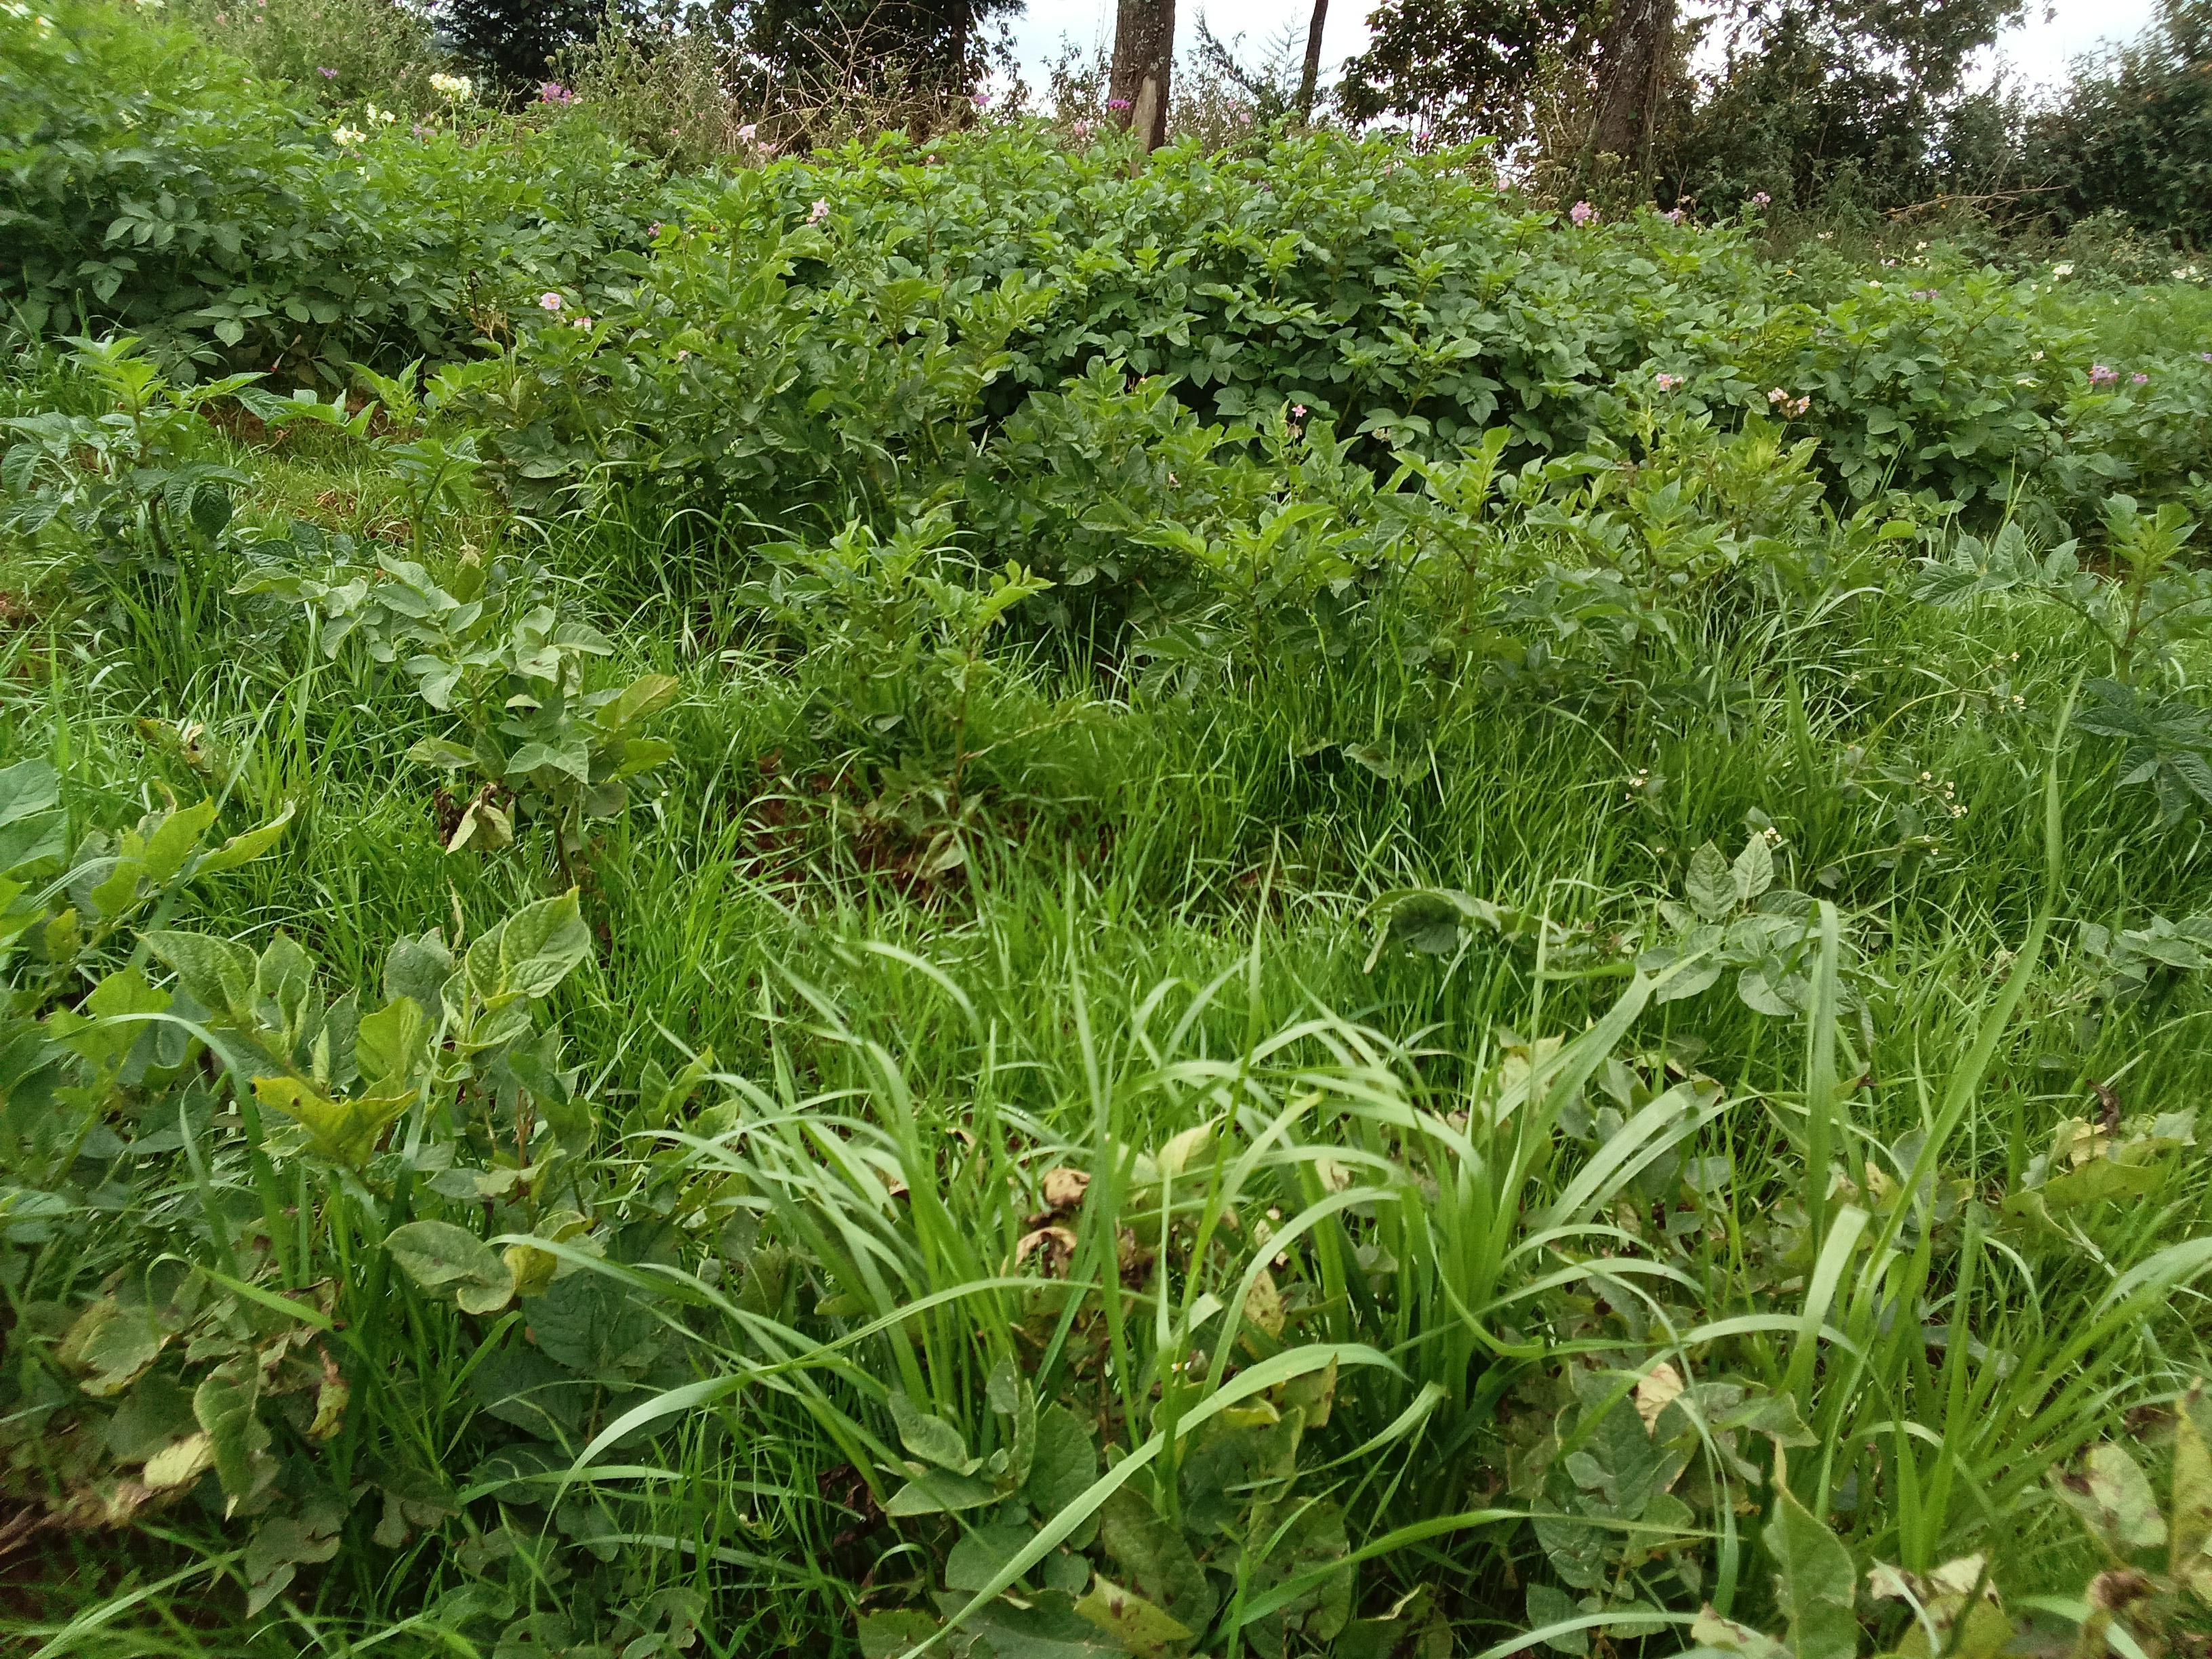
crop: potato
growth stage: harvest maturity
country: Kenya
